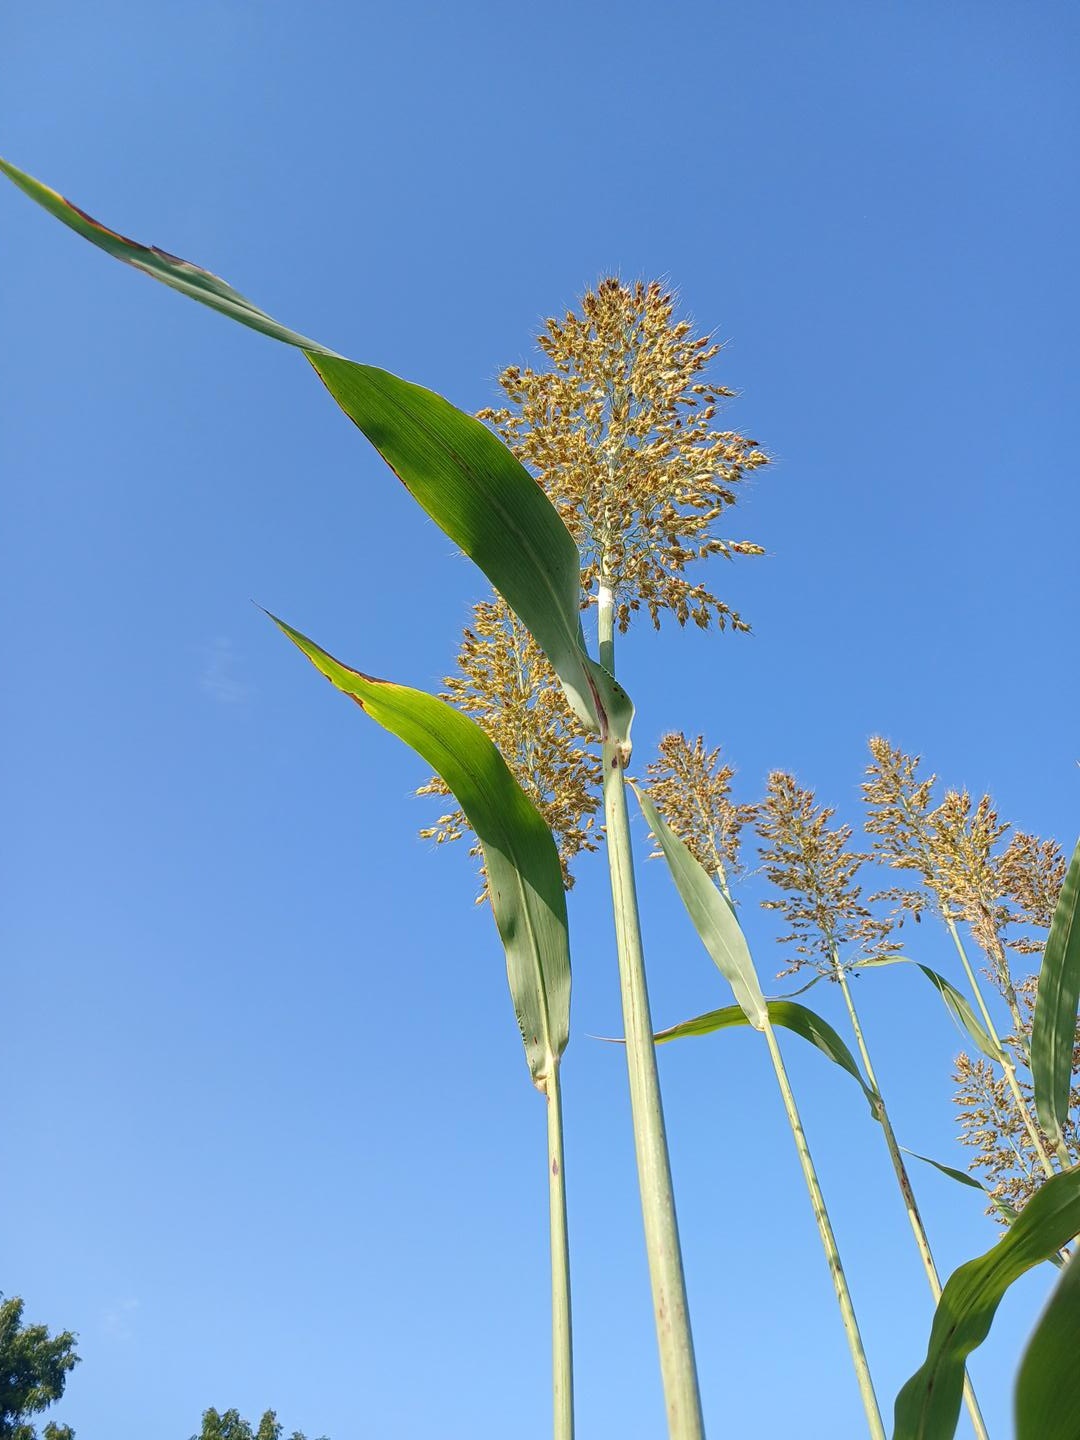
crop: sorghum
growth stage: filling grain
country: Senegal
